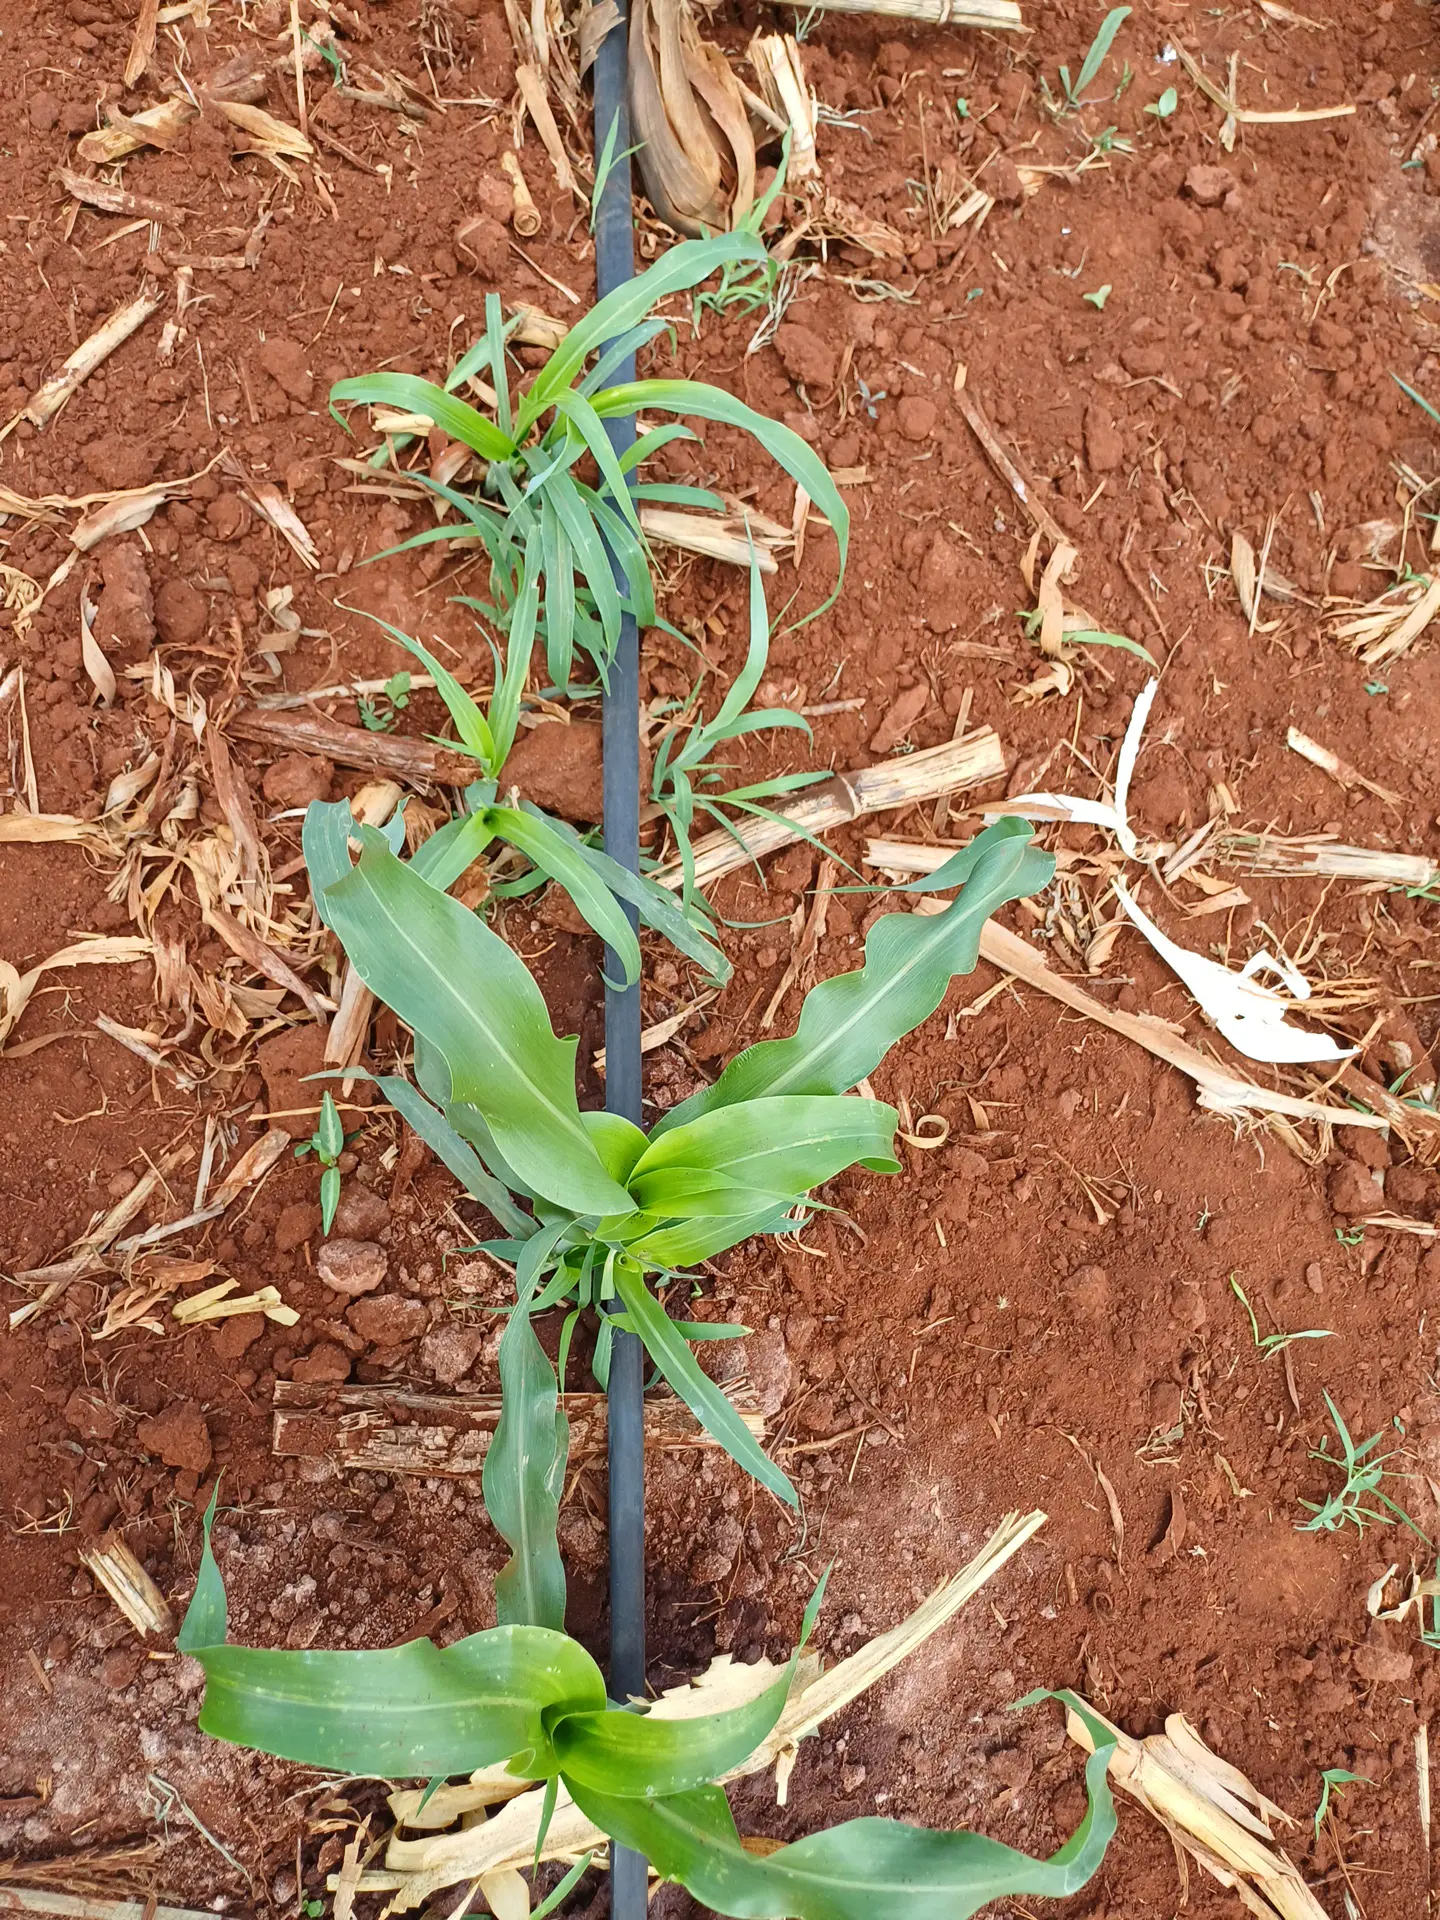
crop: sorghum
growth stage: vegetative
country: Kenya
